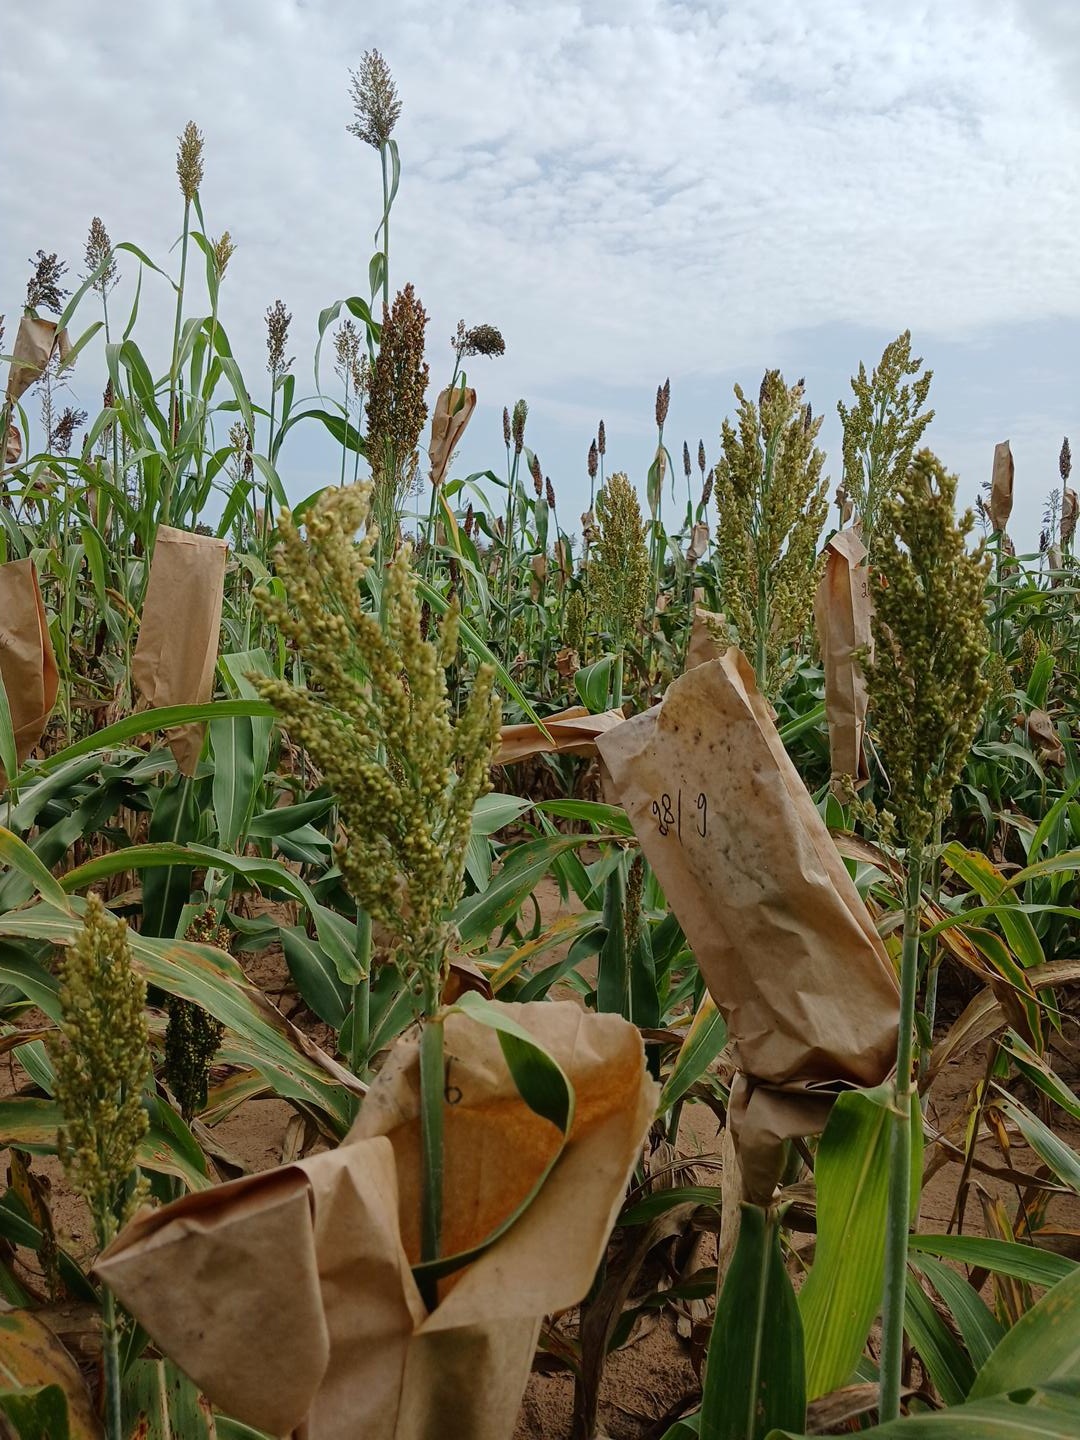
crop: sorghum
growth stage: filling grain
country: Senegal
